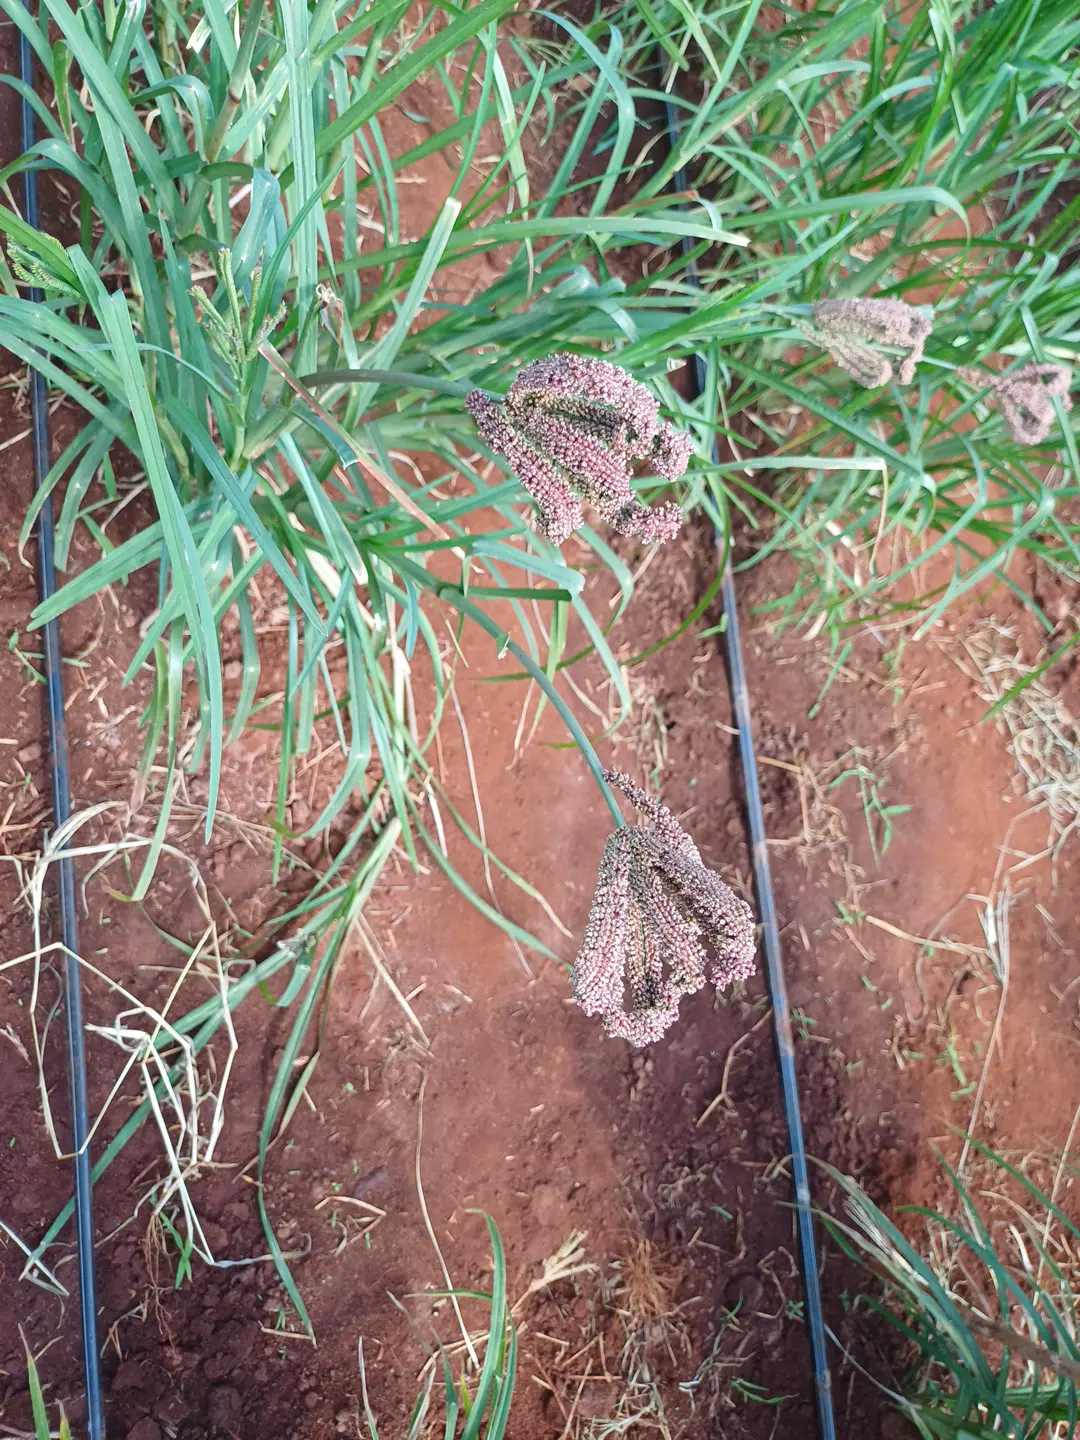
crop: finger millet
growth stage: filling grain
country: Kenya
